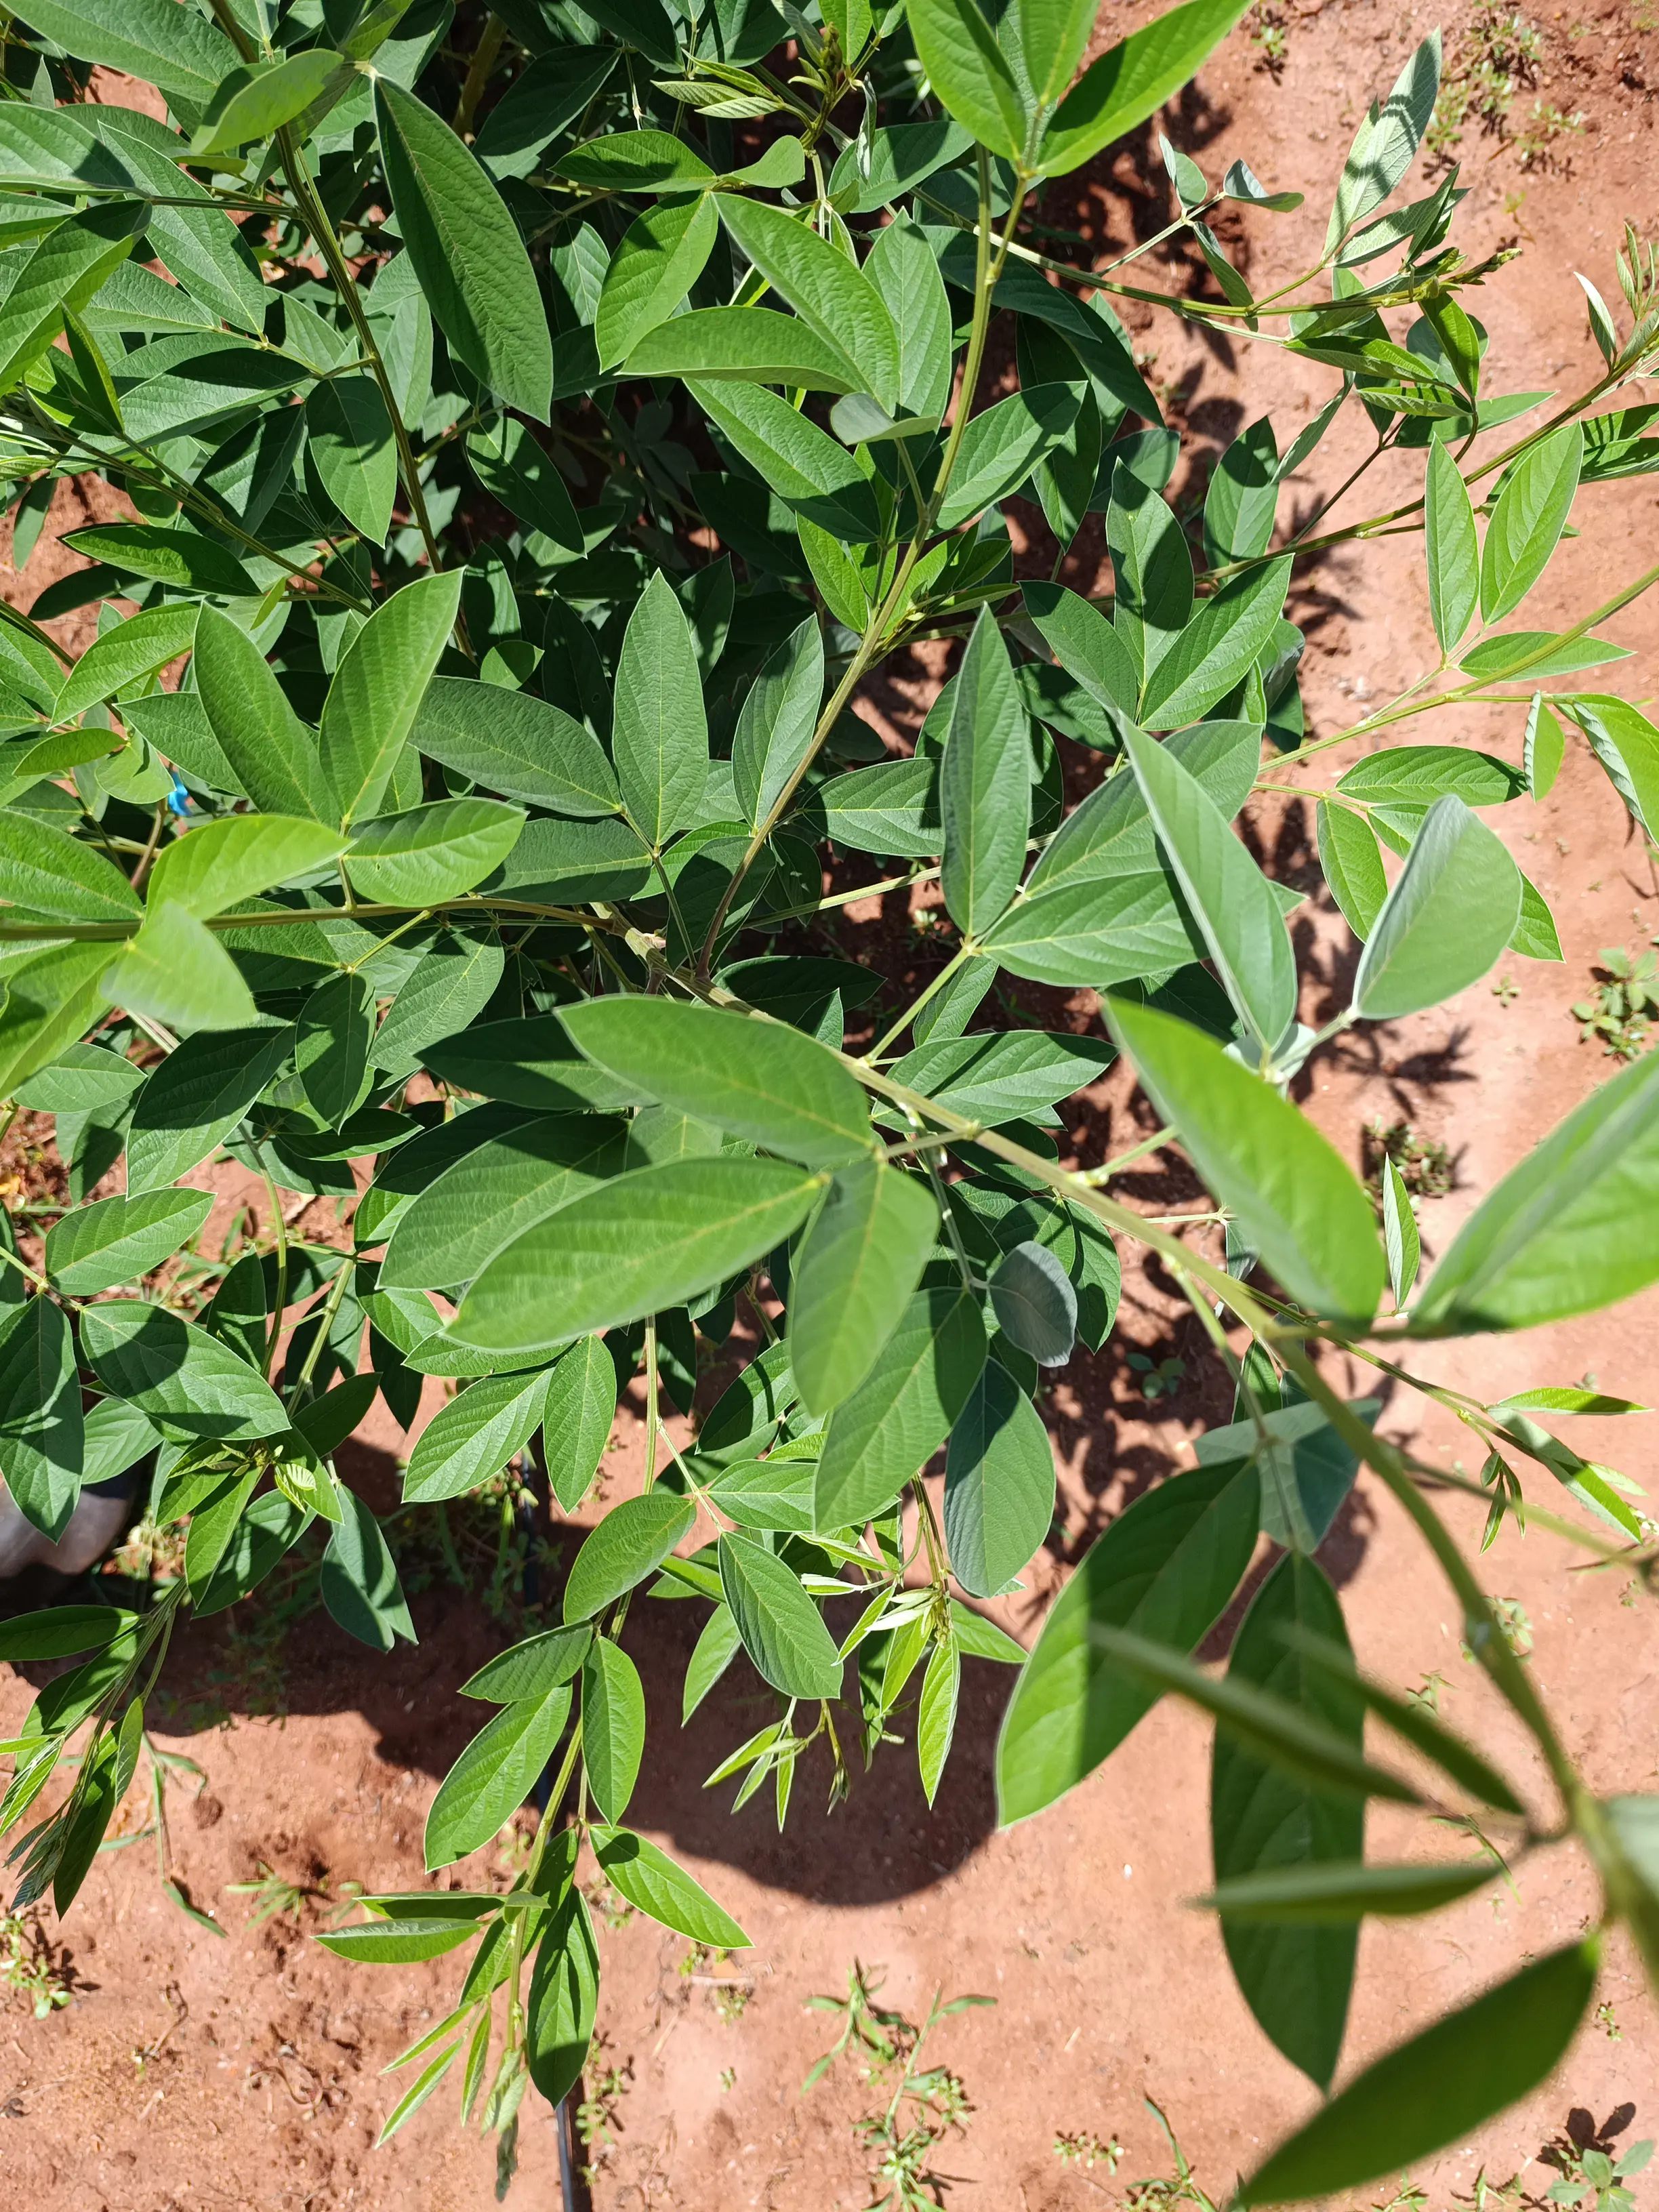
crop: pigeonpea
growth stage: vegetative
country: Kenya
